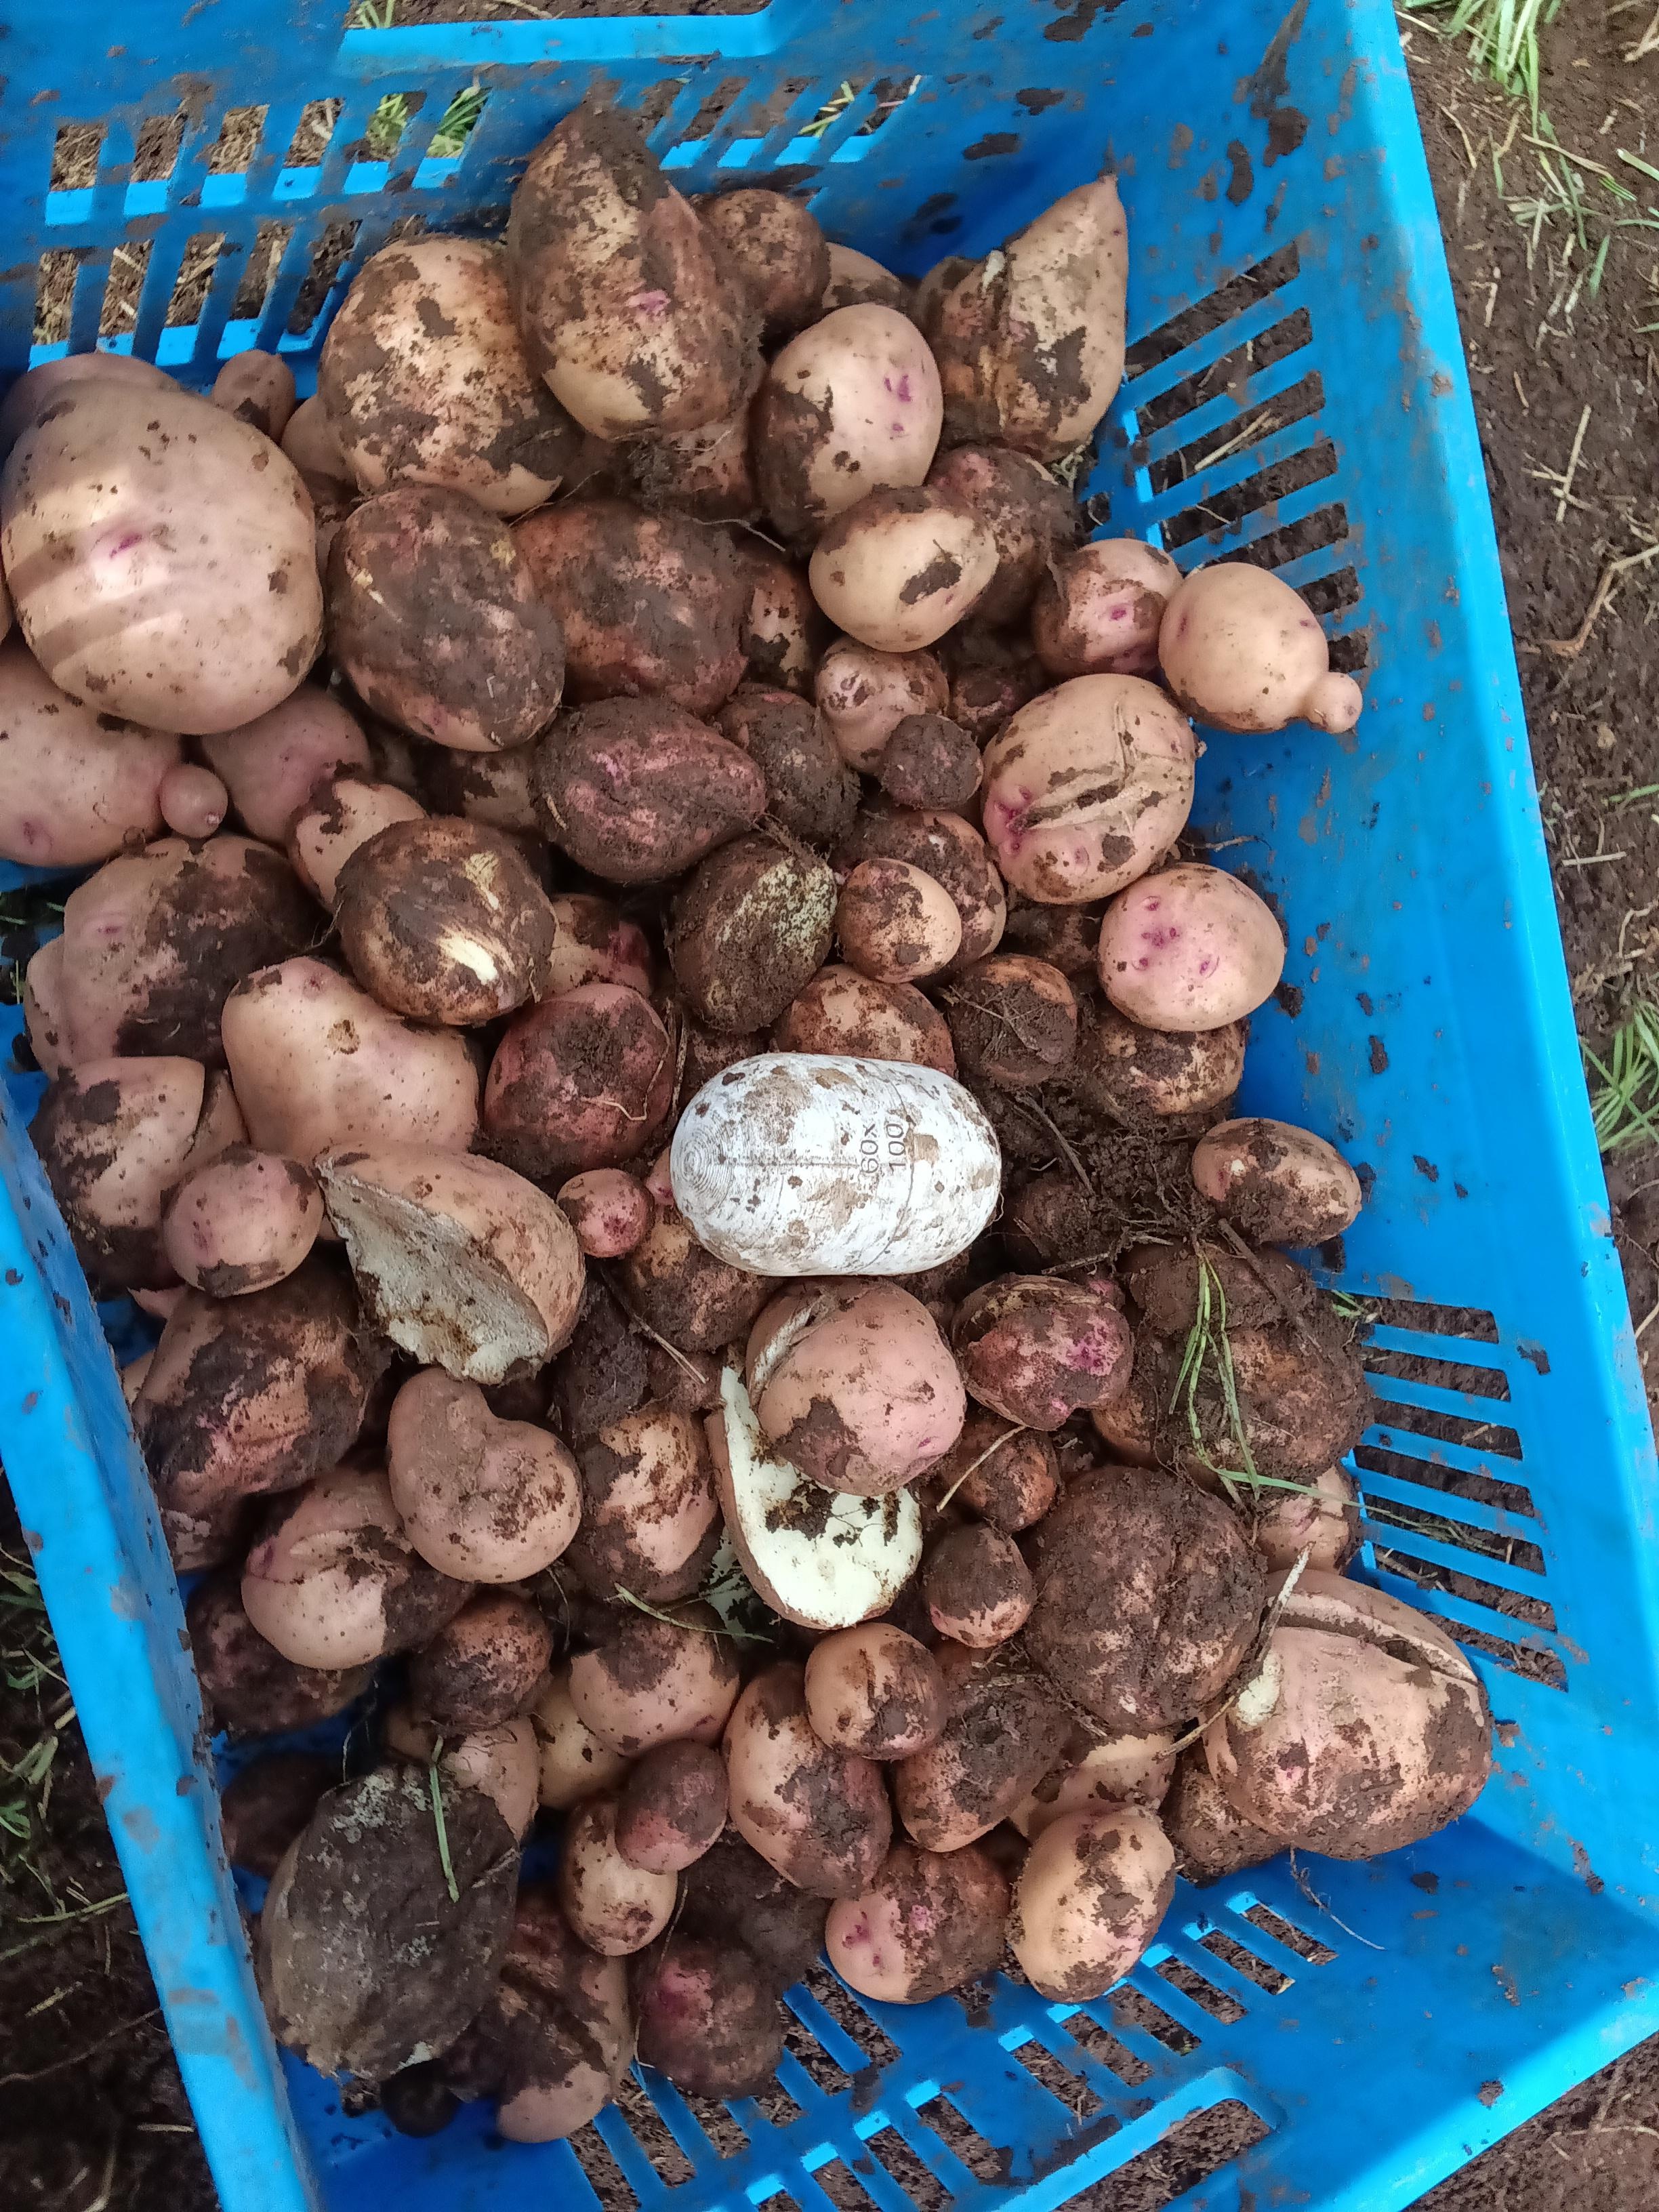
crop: potato
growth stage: harvest
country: Kenya
